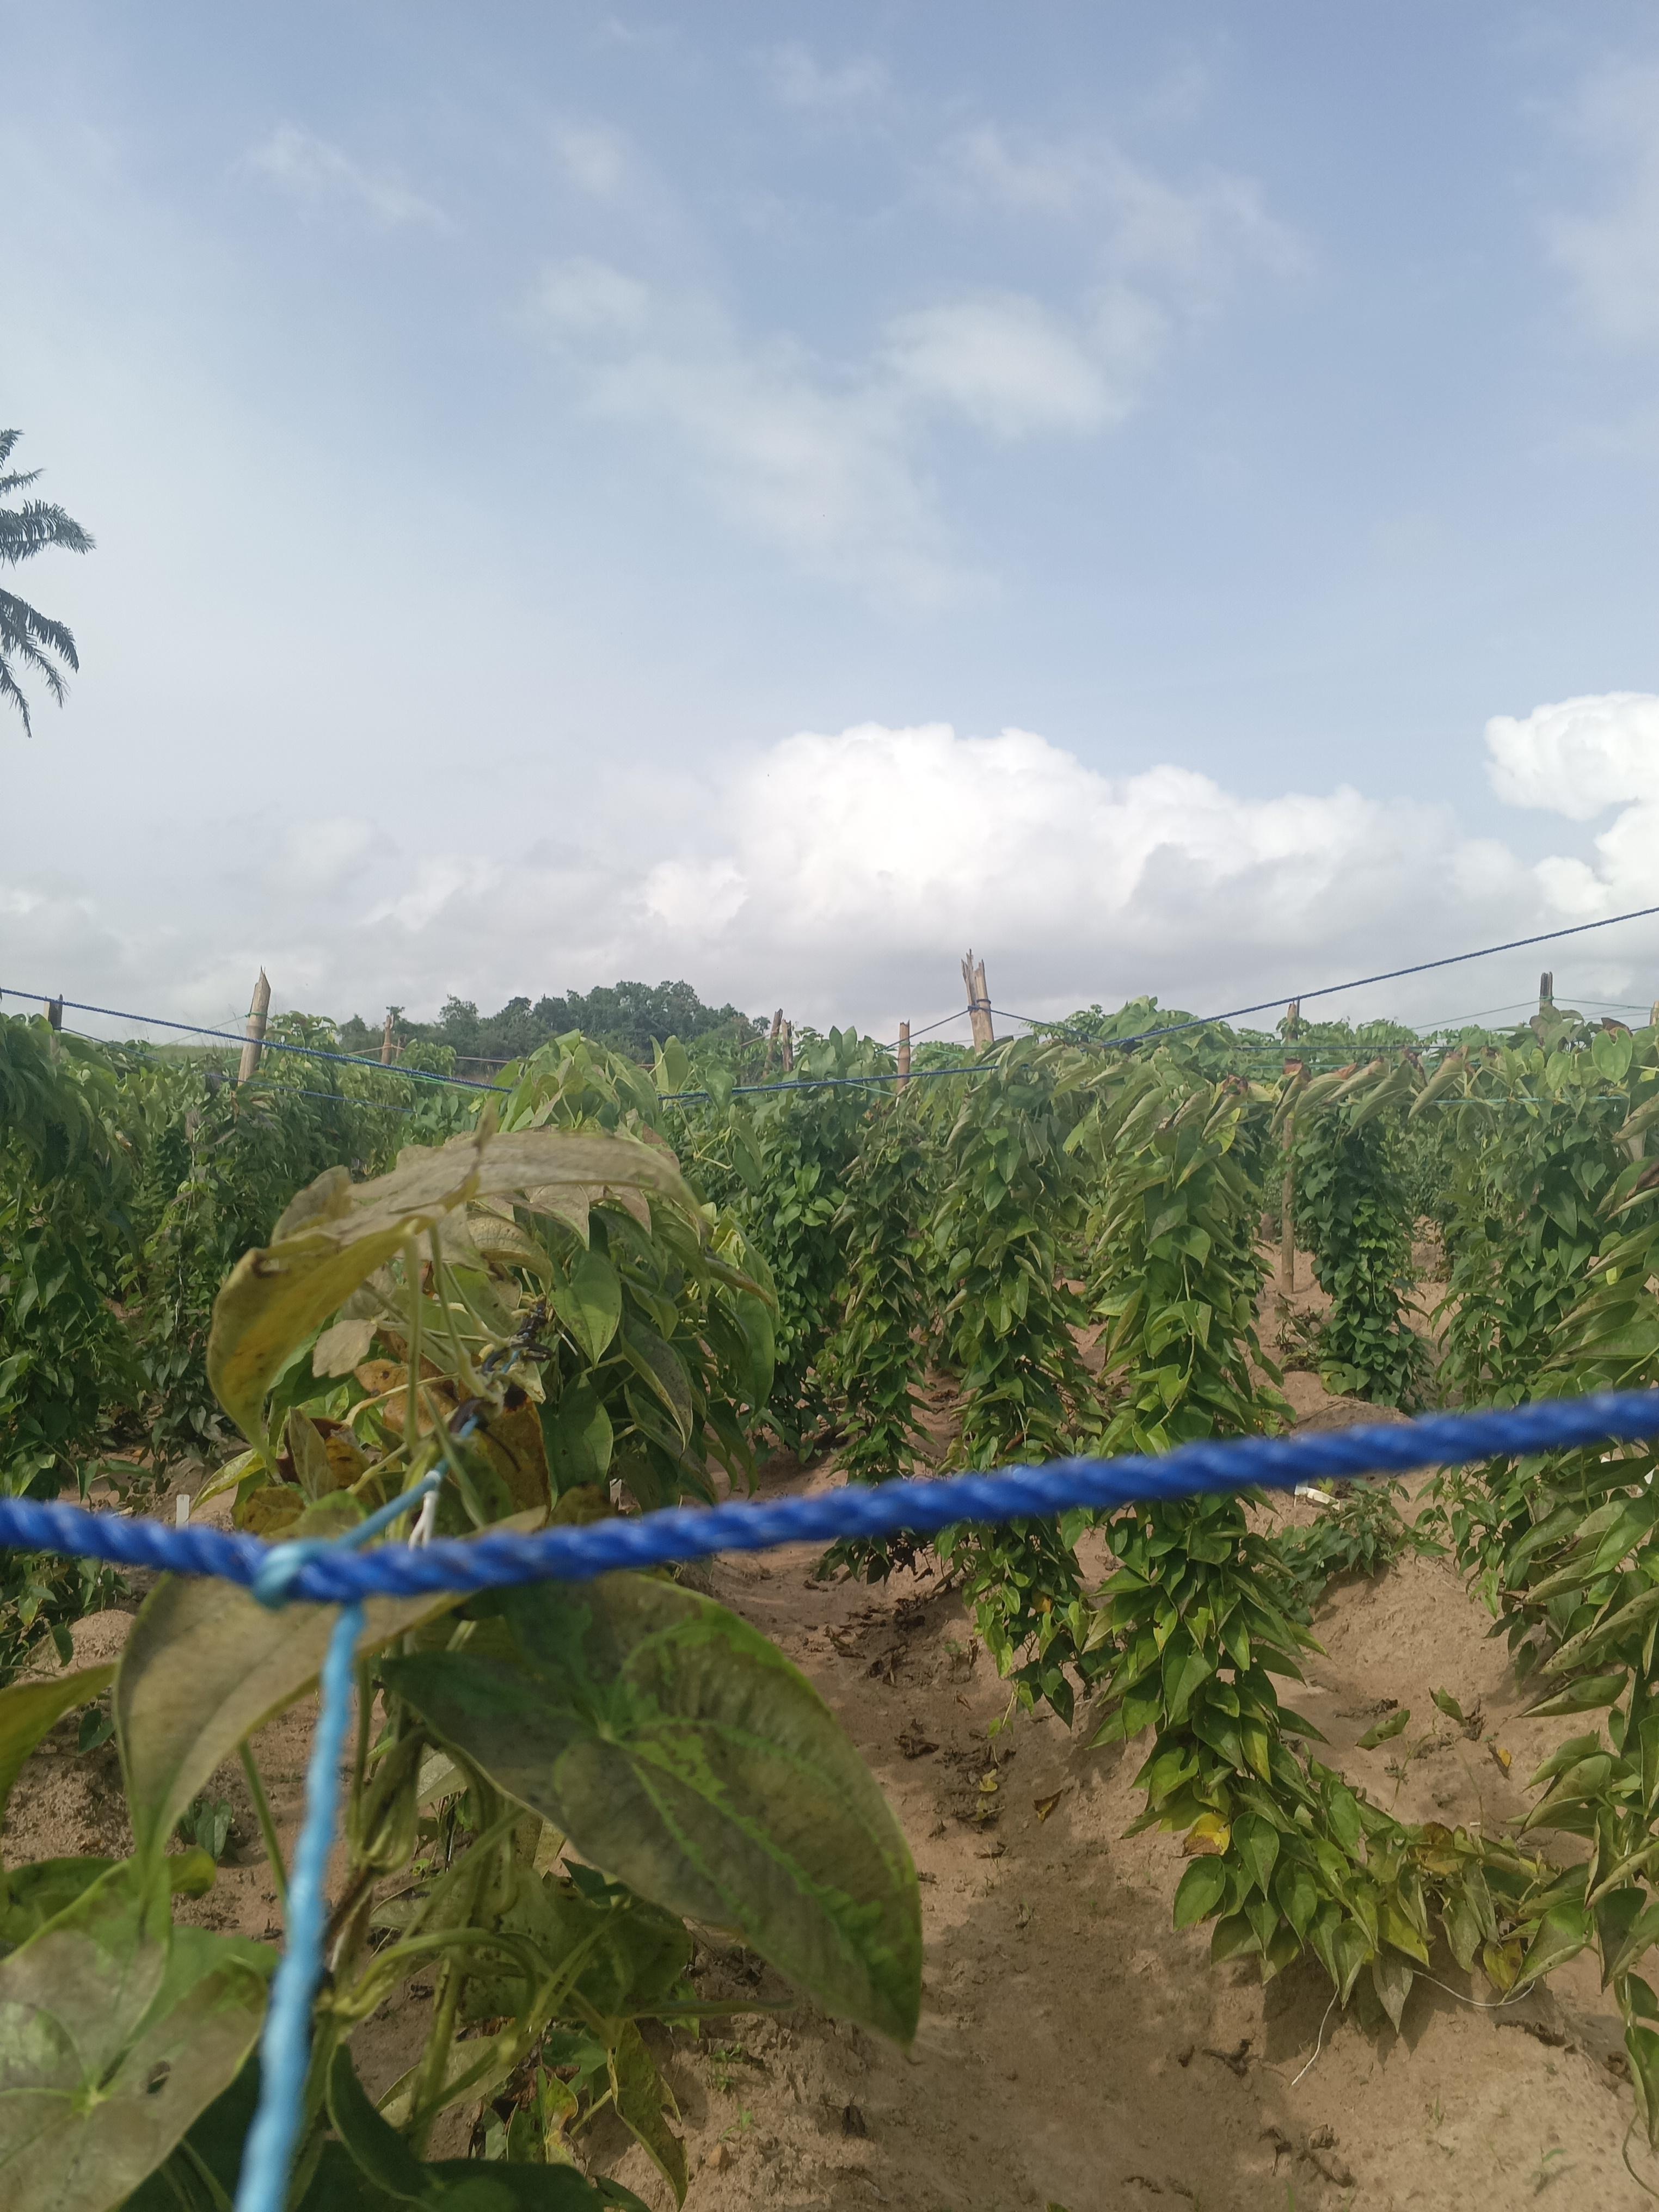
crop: yam
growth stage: vegetative
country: Nigeria
